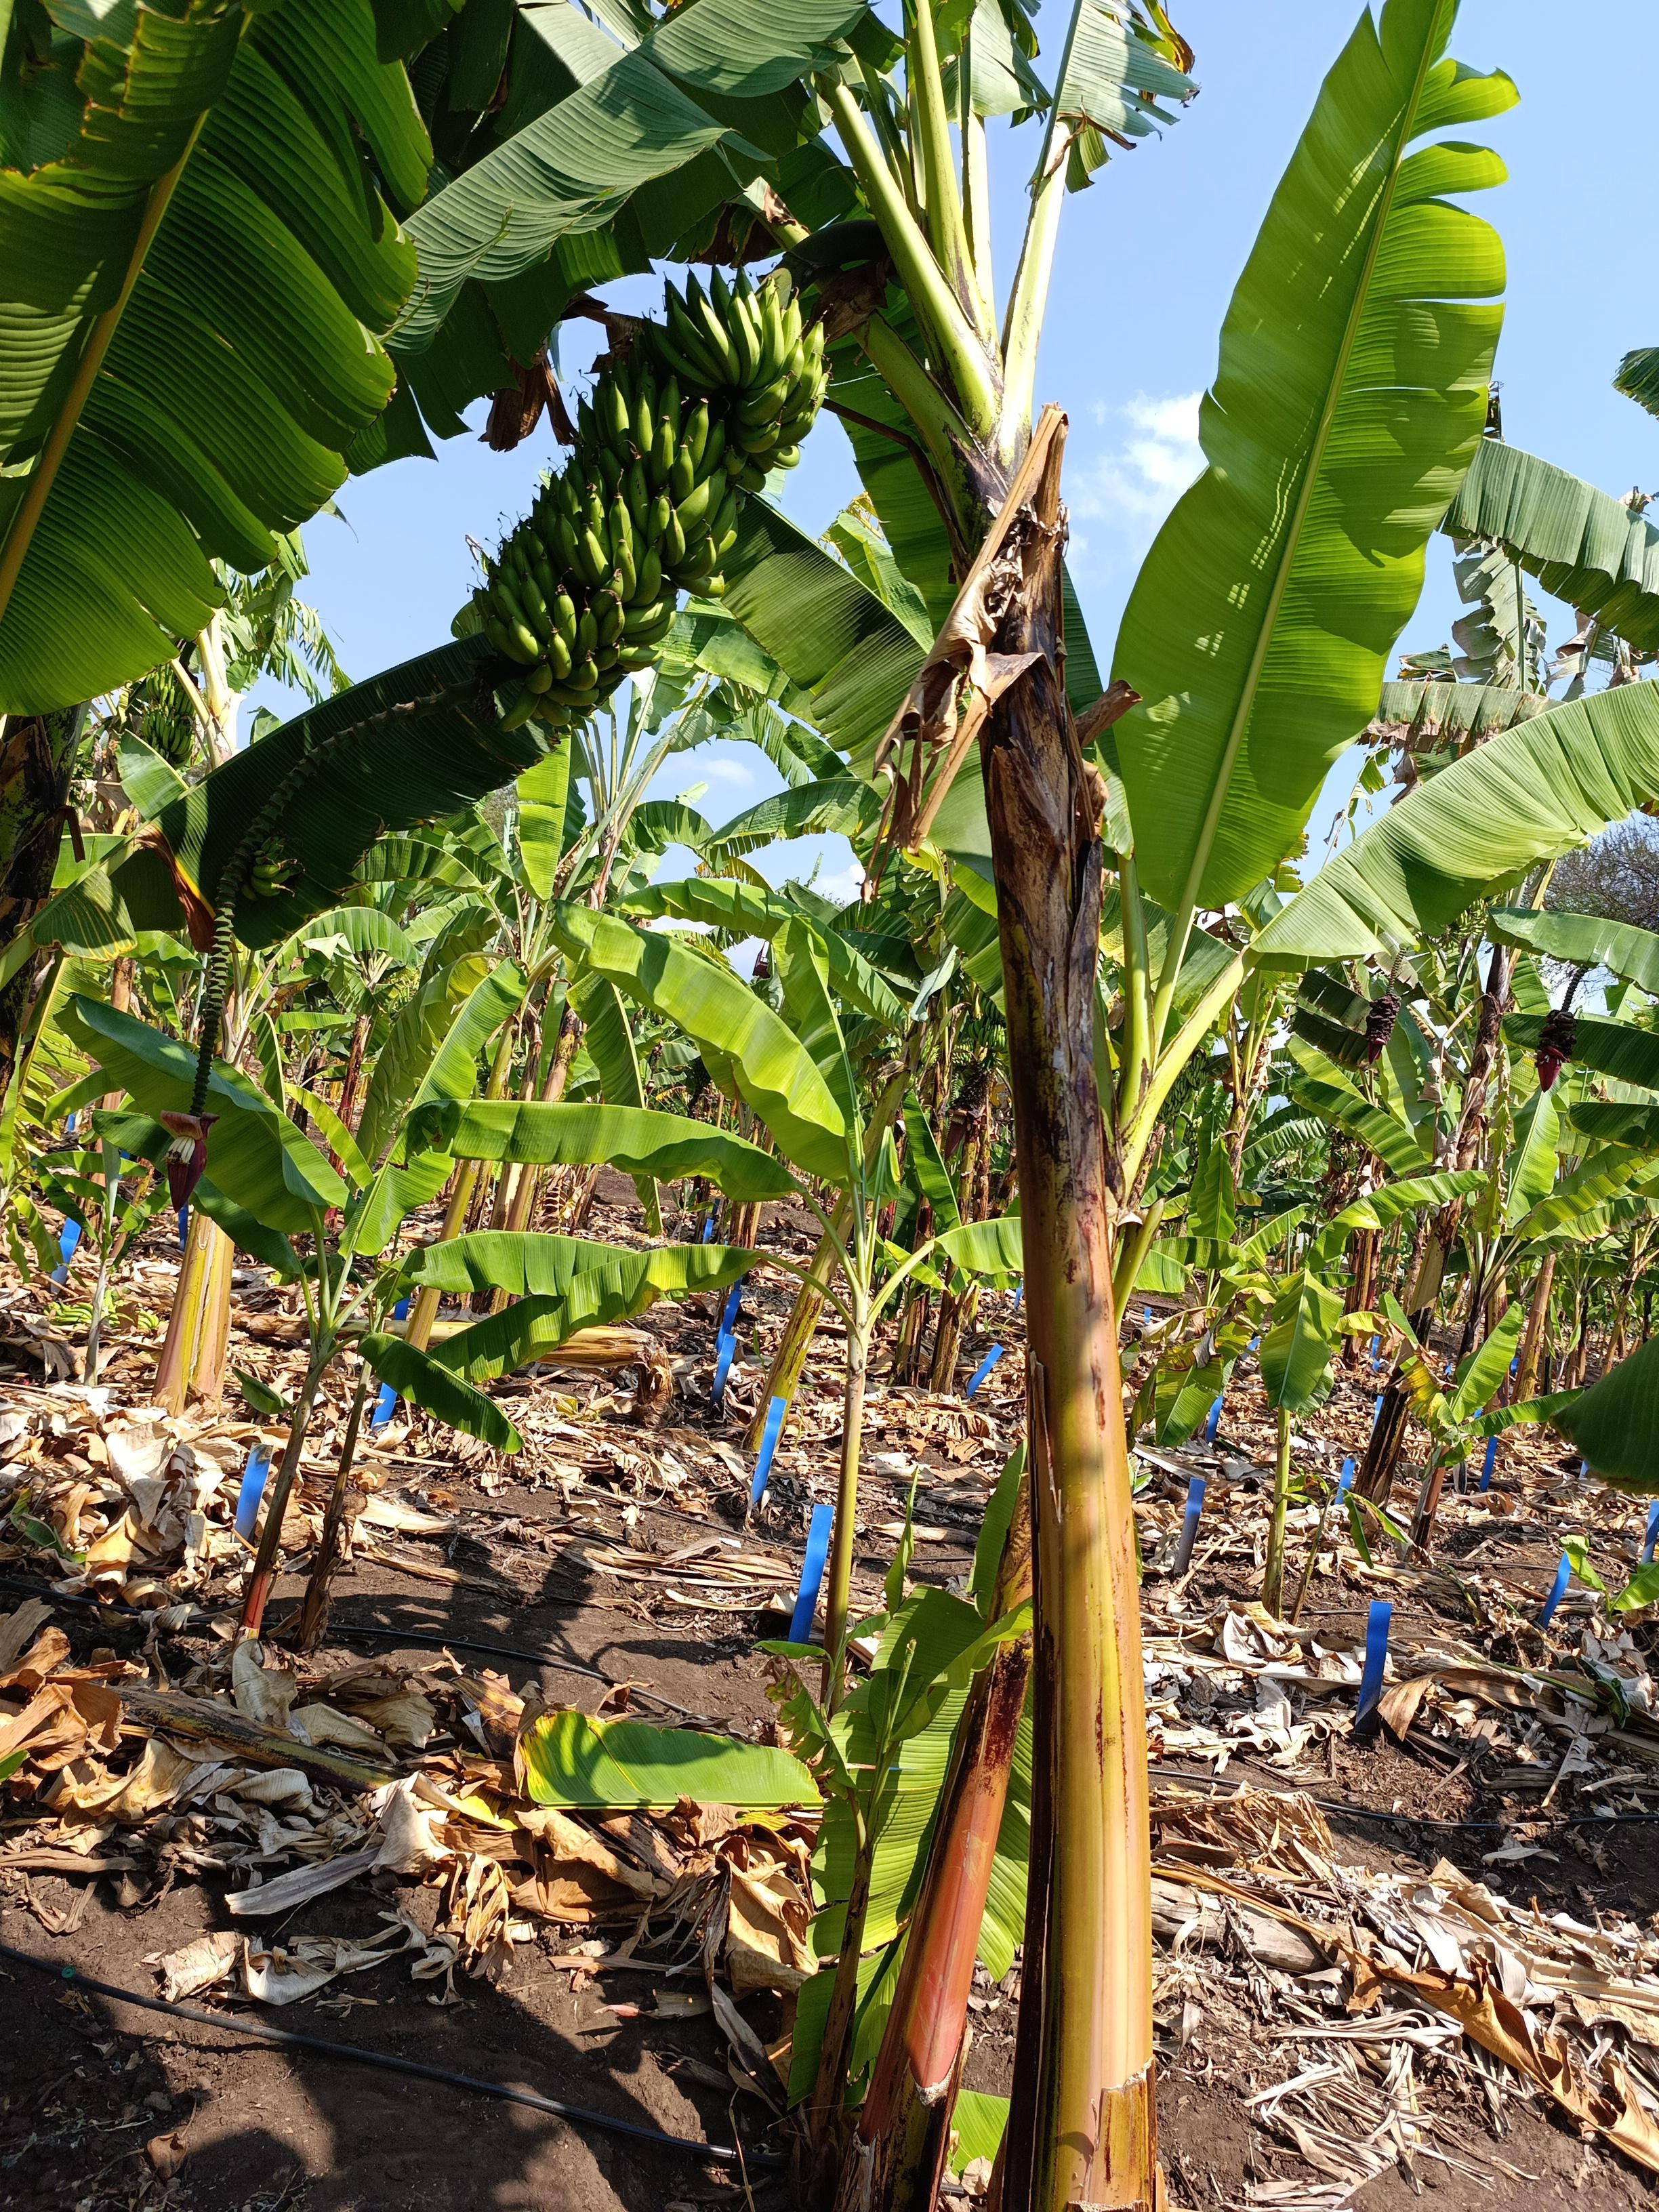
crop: banana
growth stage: development fruit
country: Tanzania
